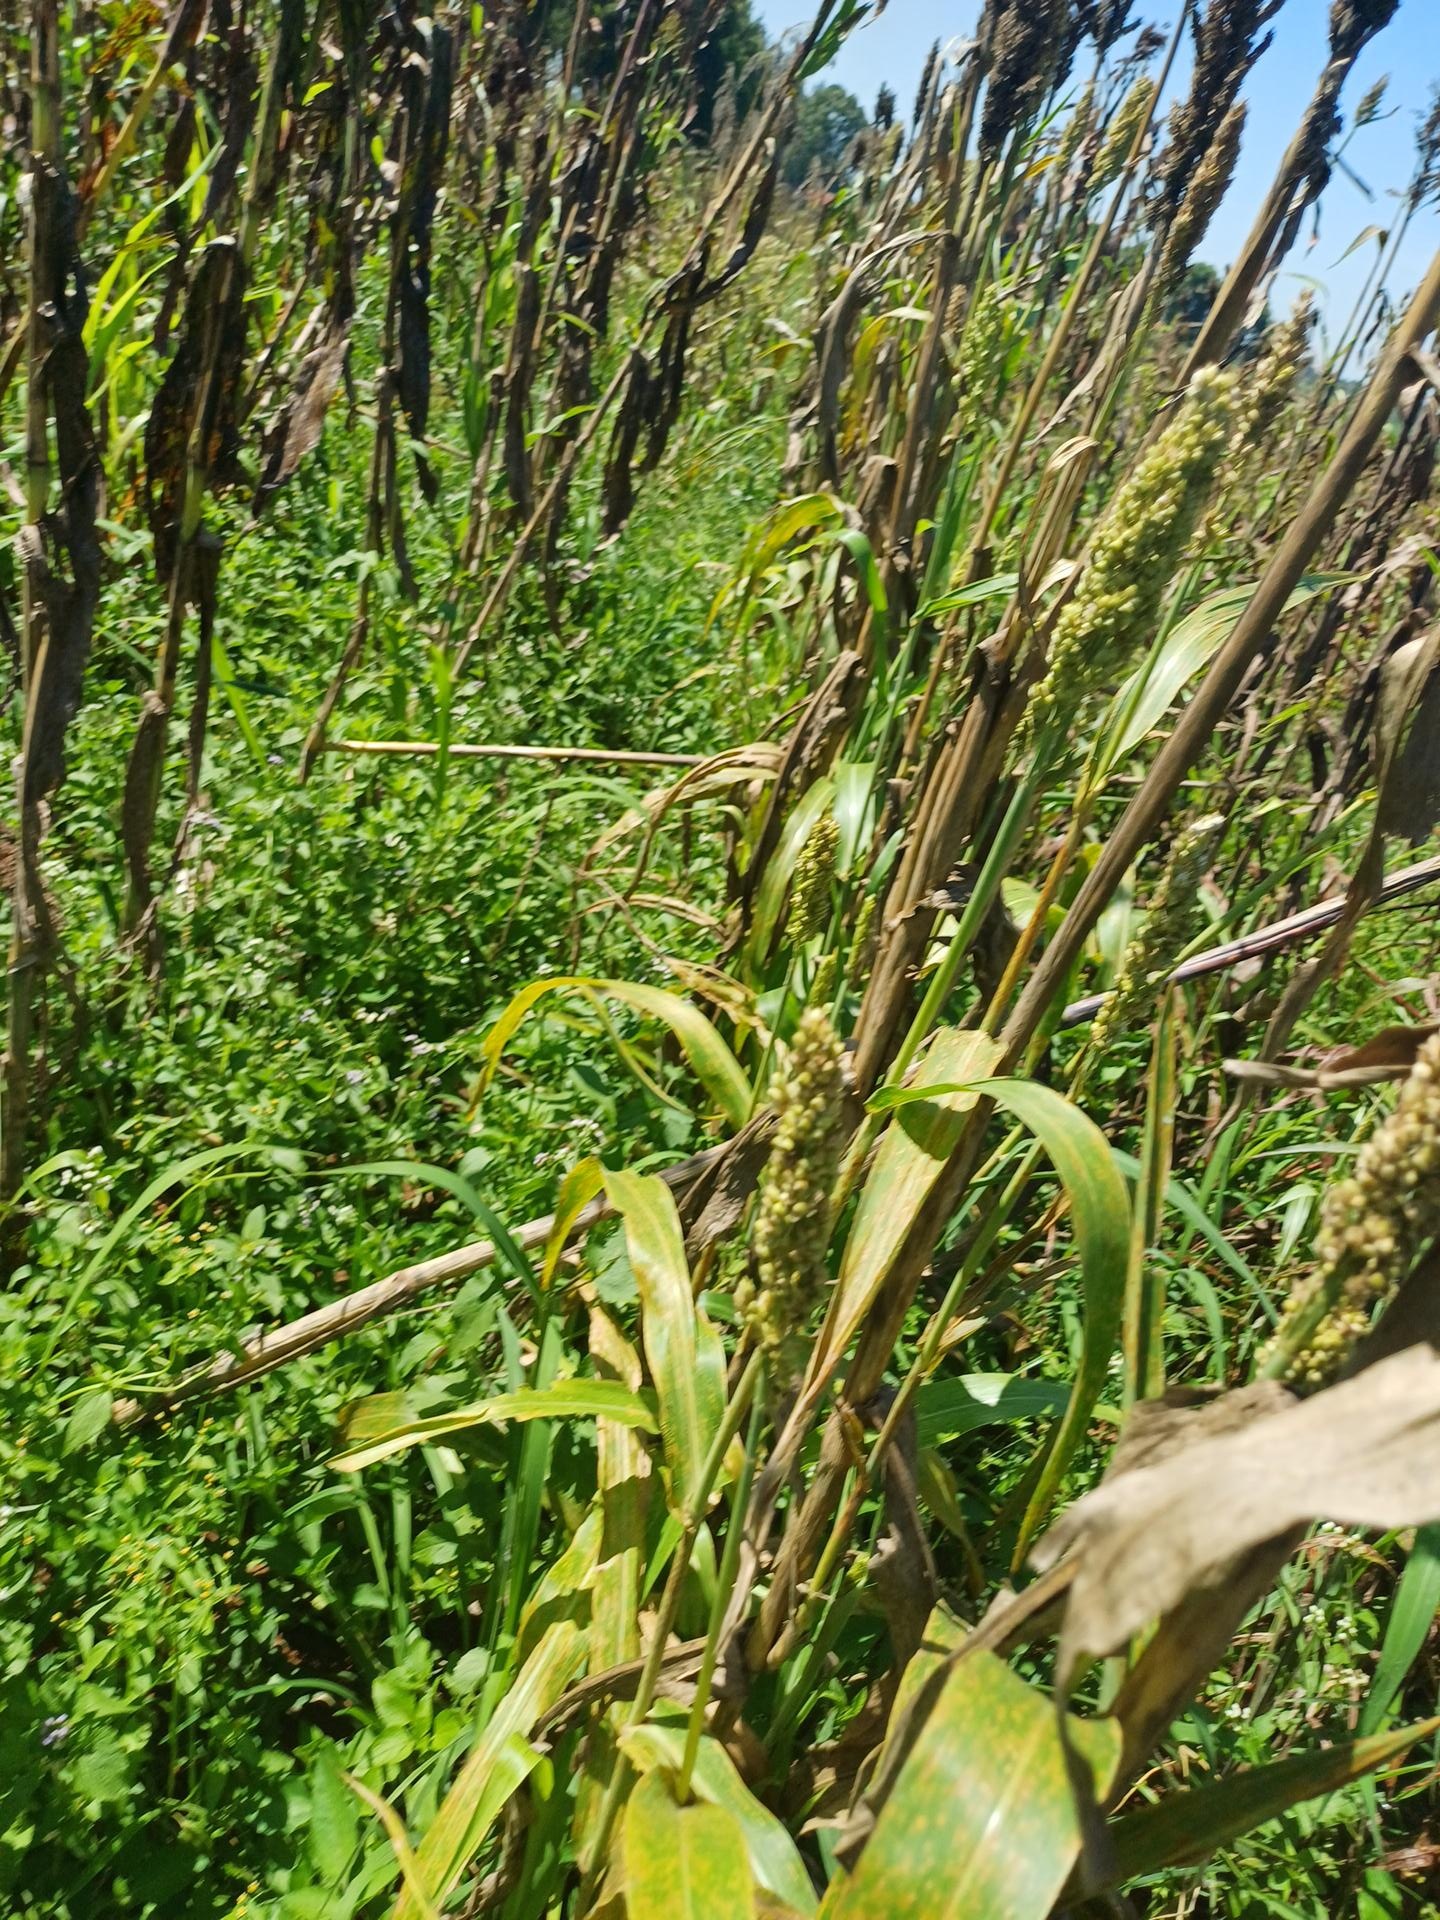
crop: sorghum
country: Kenya
